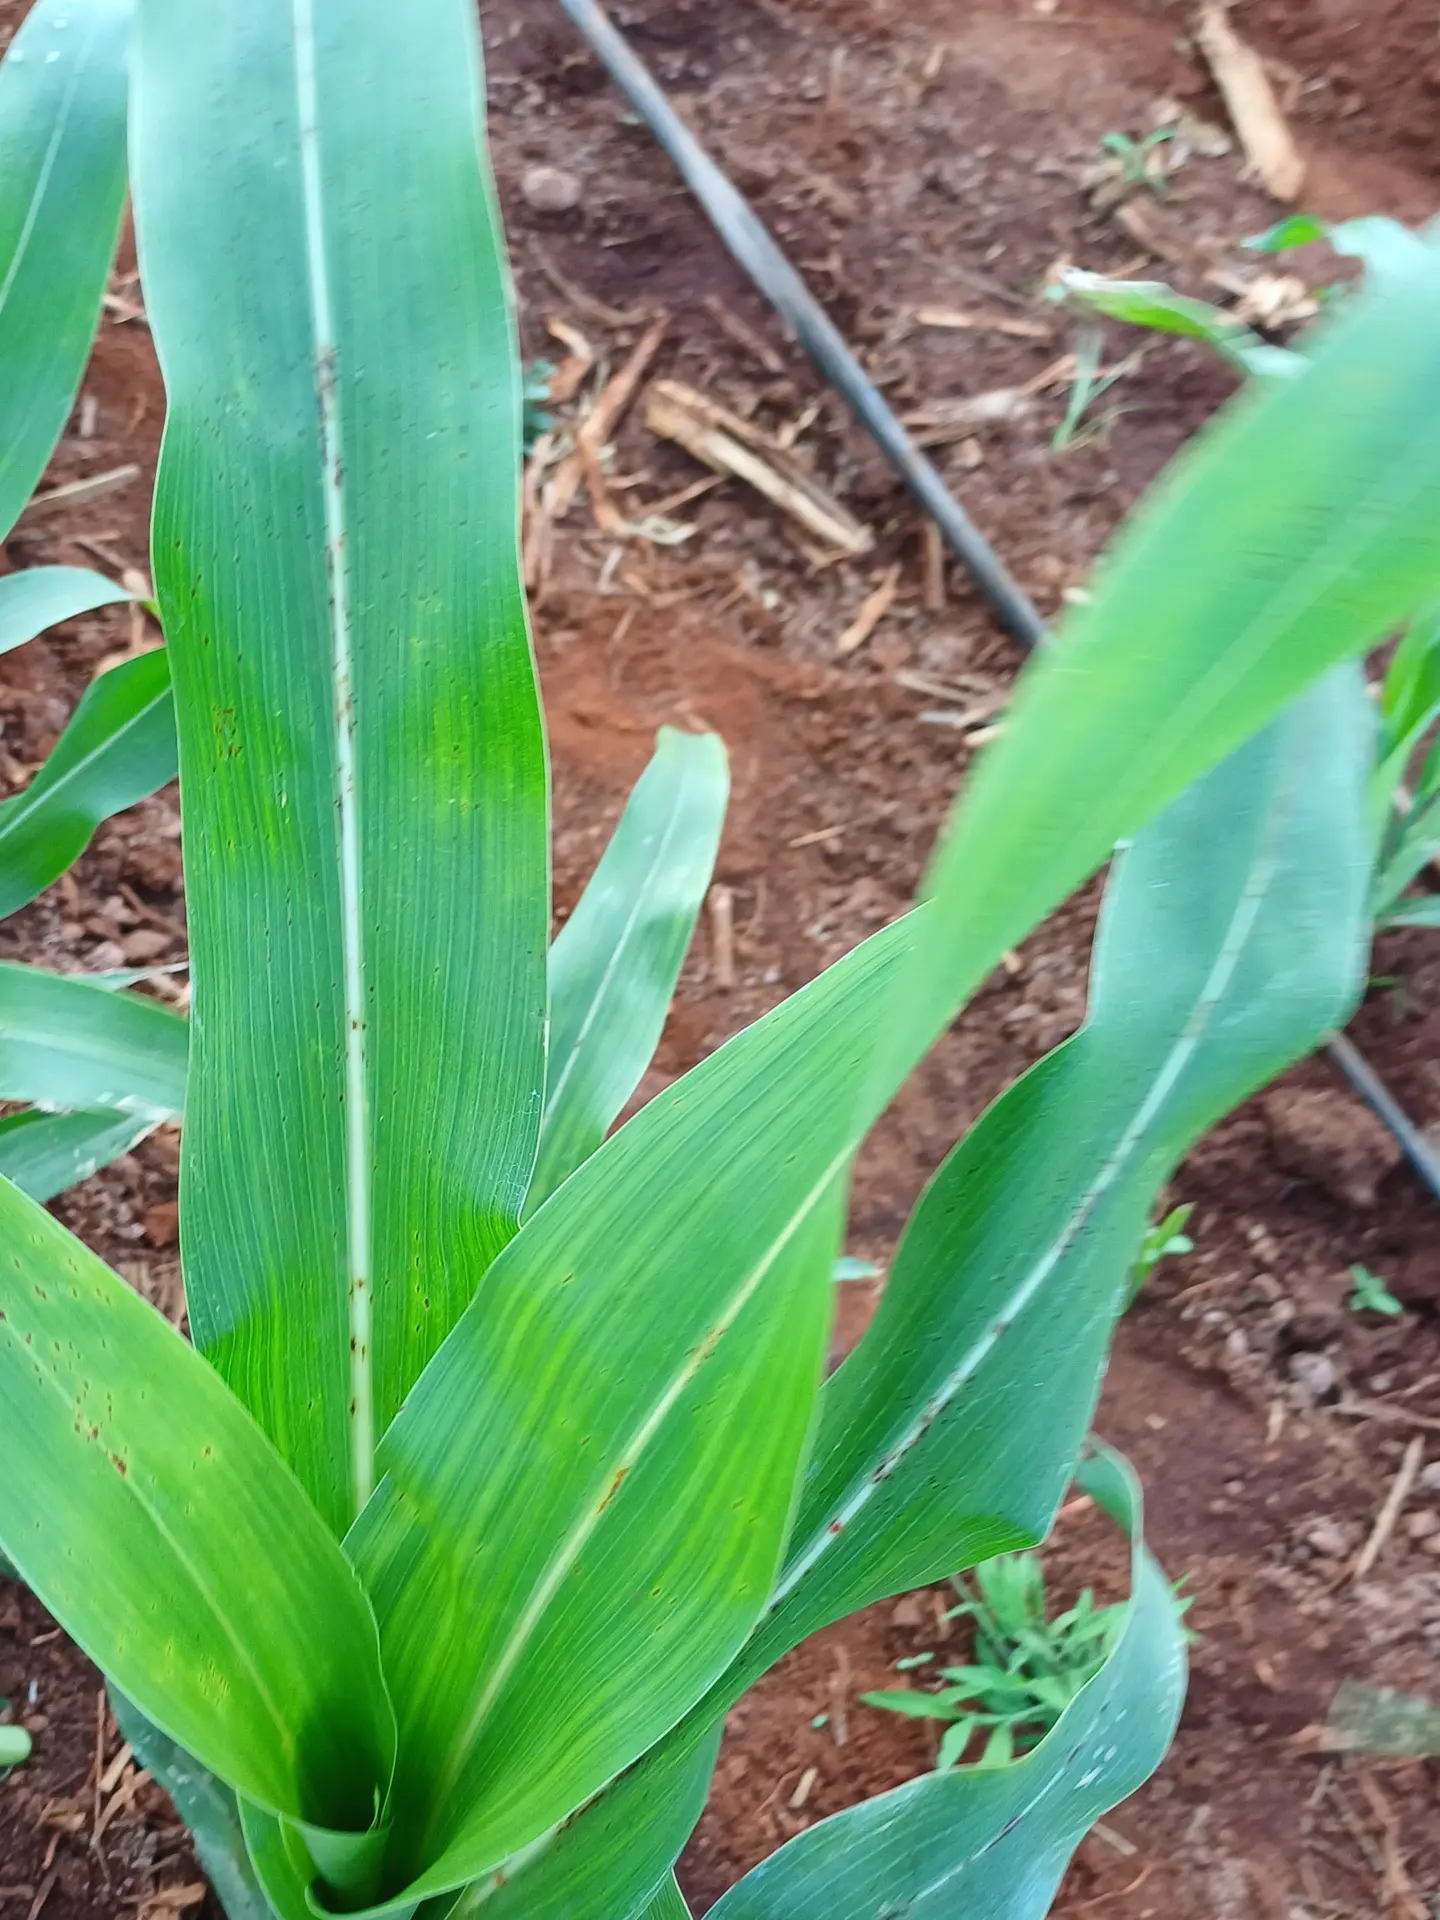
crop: sorghum
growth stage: vegetative
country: Kenya
